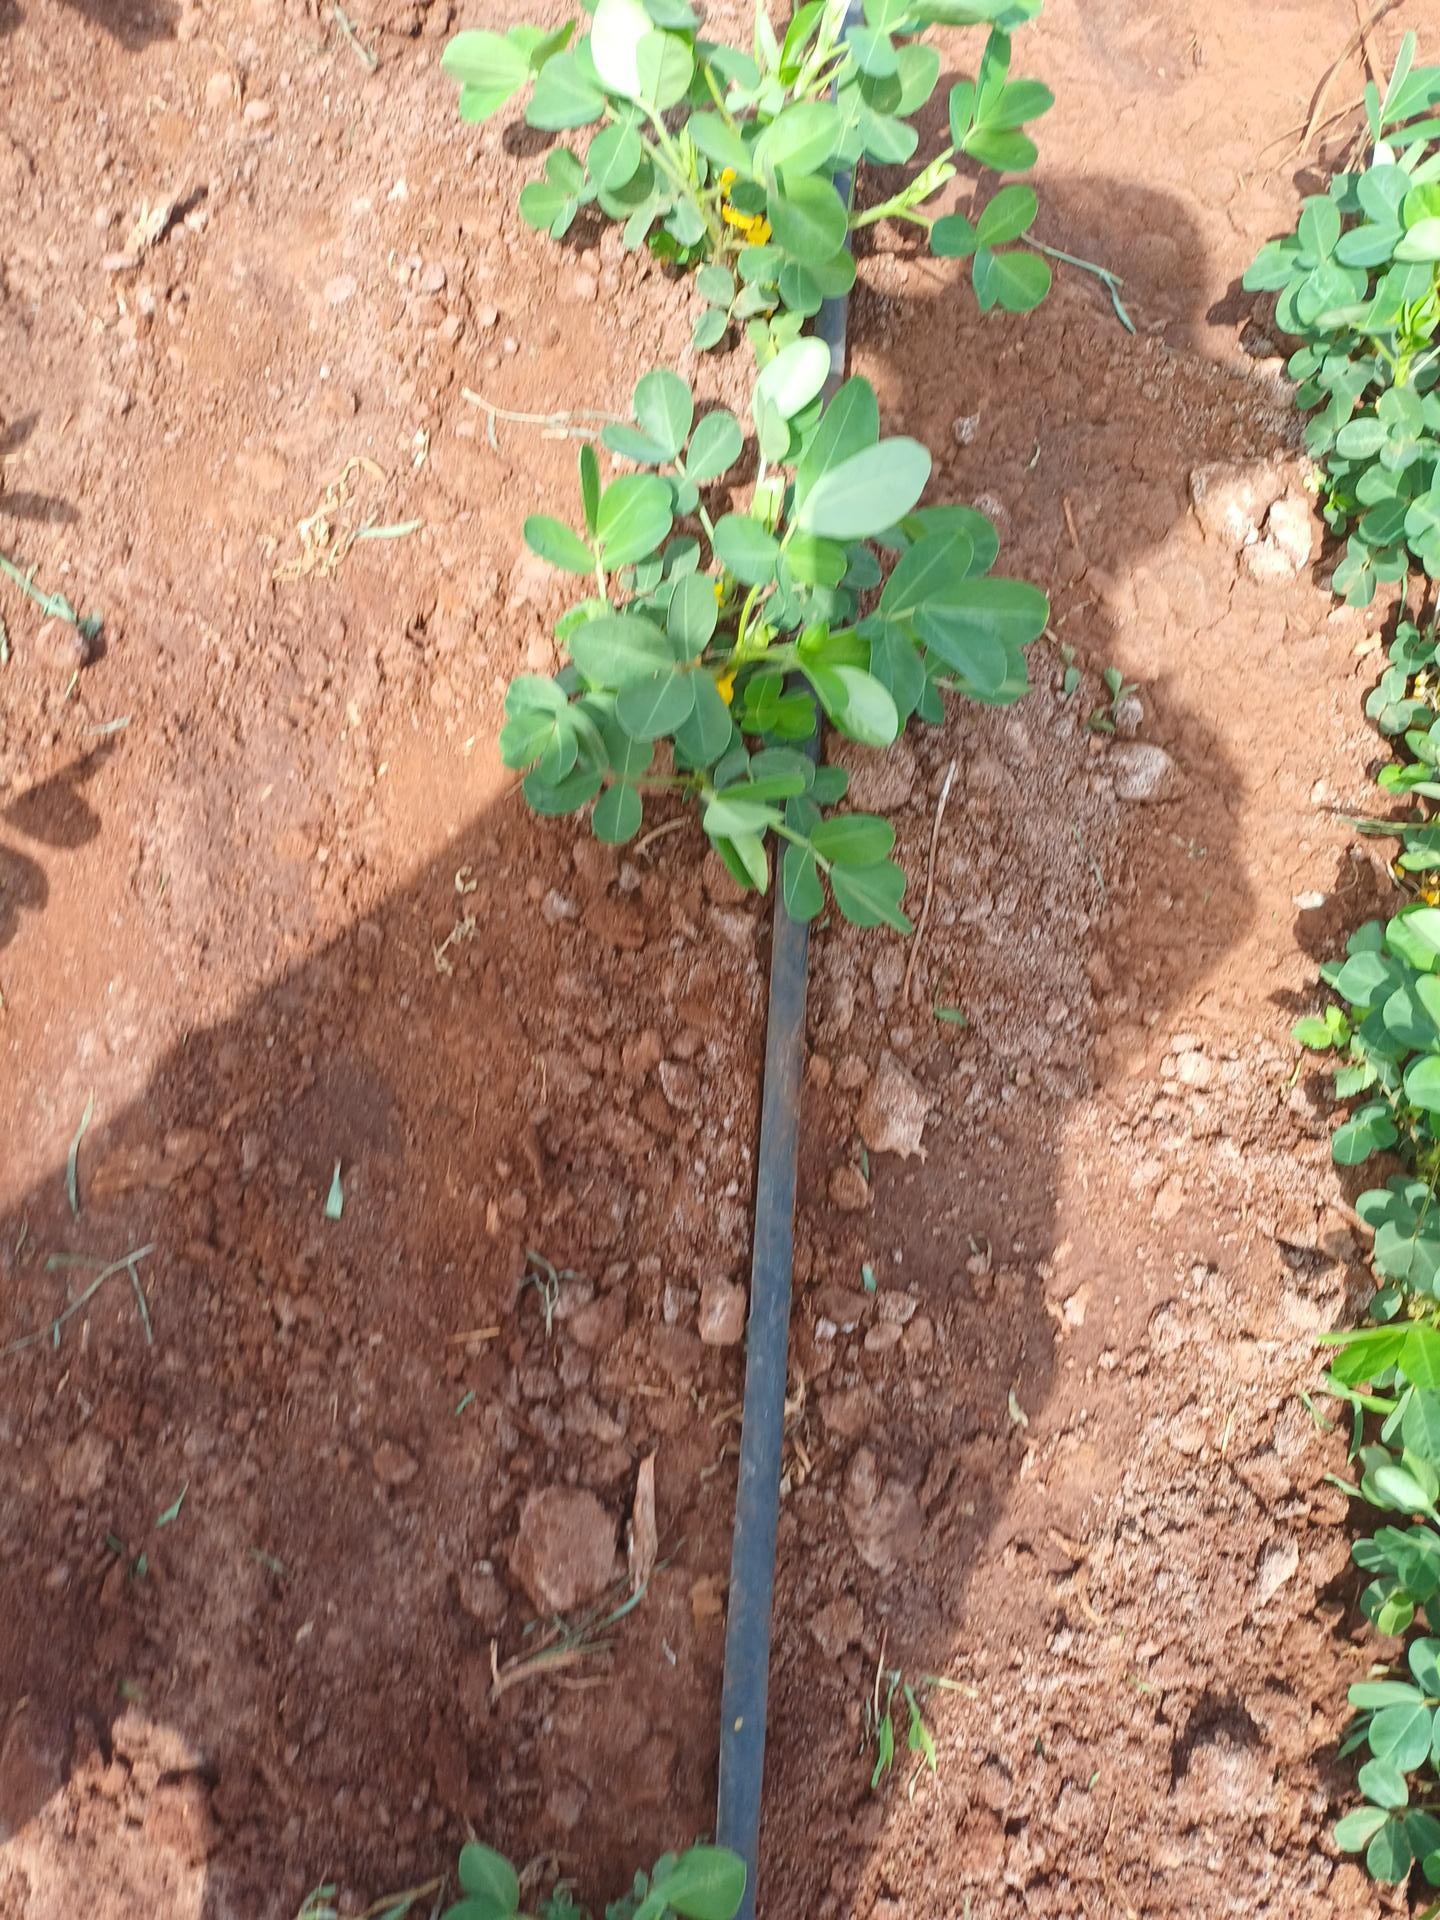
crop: groundnut
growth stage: flowering
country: Kenya
